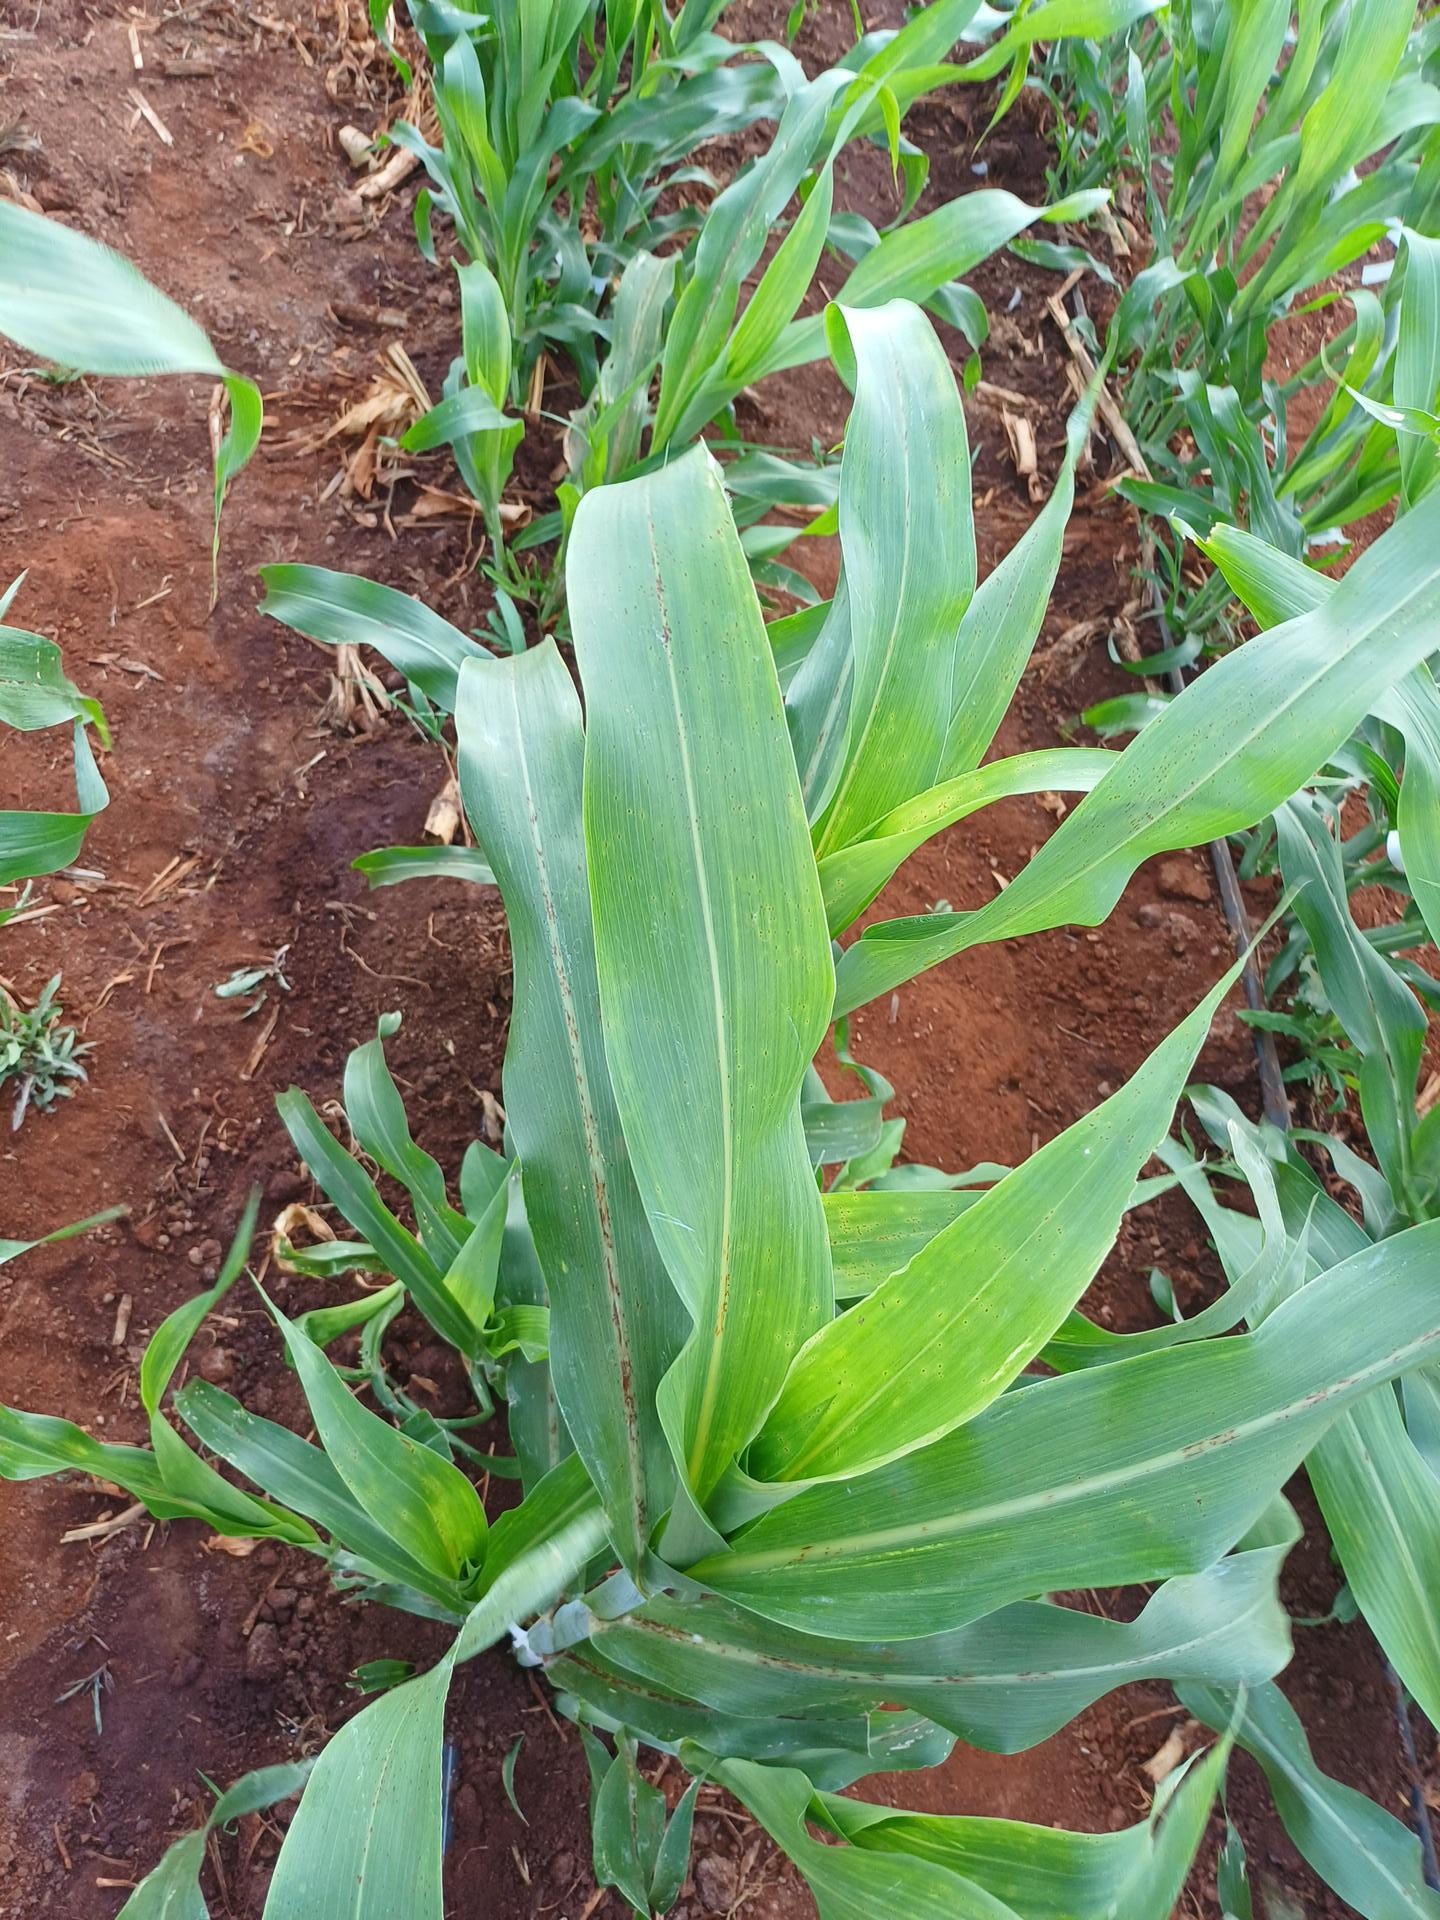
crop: sorghum
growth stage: vegetative
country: Kenya
